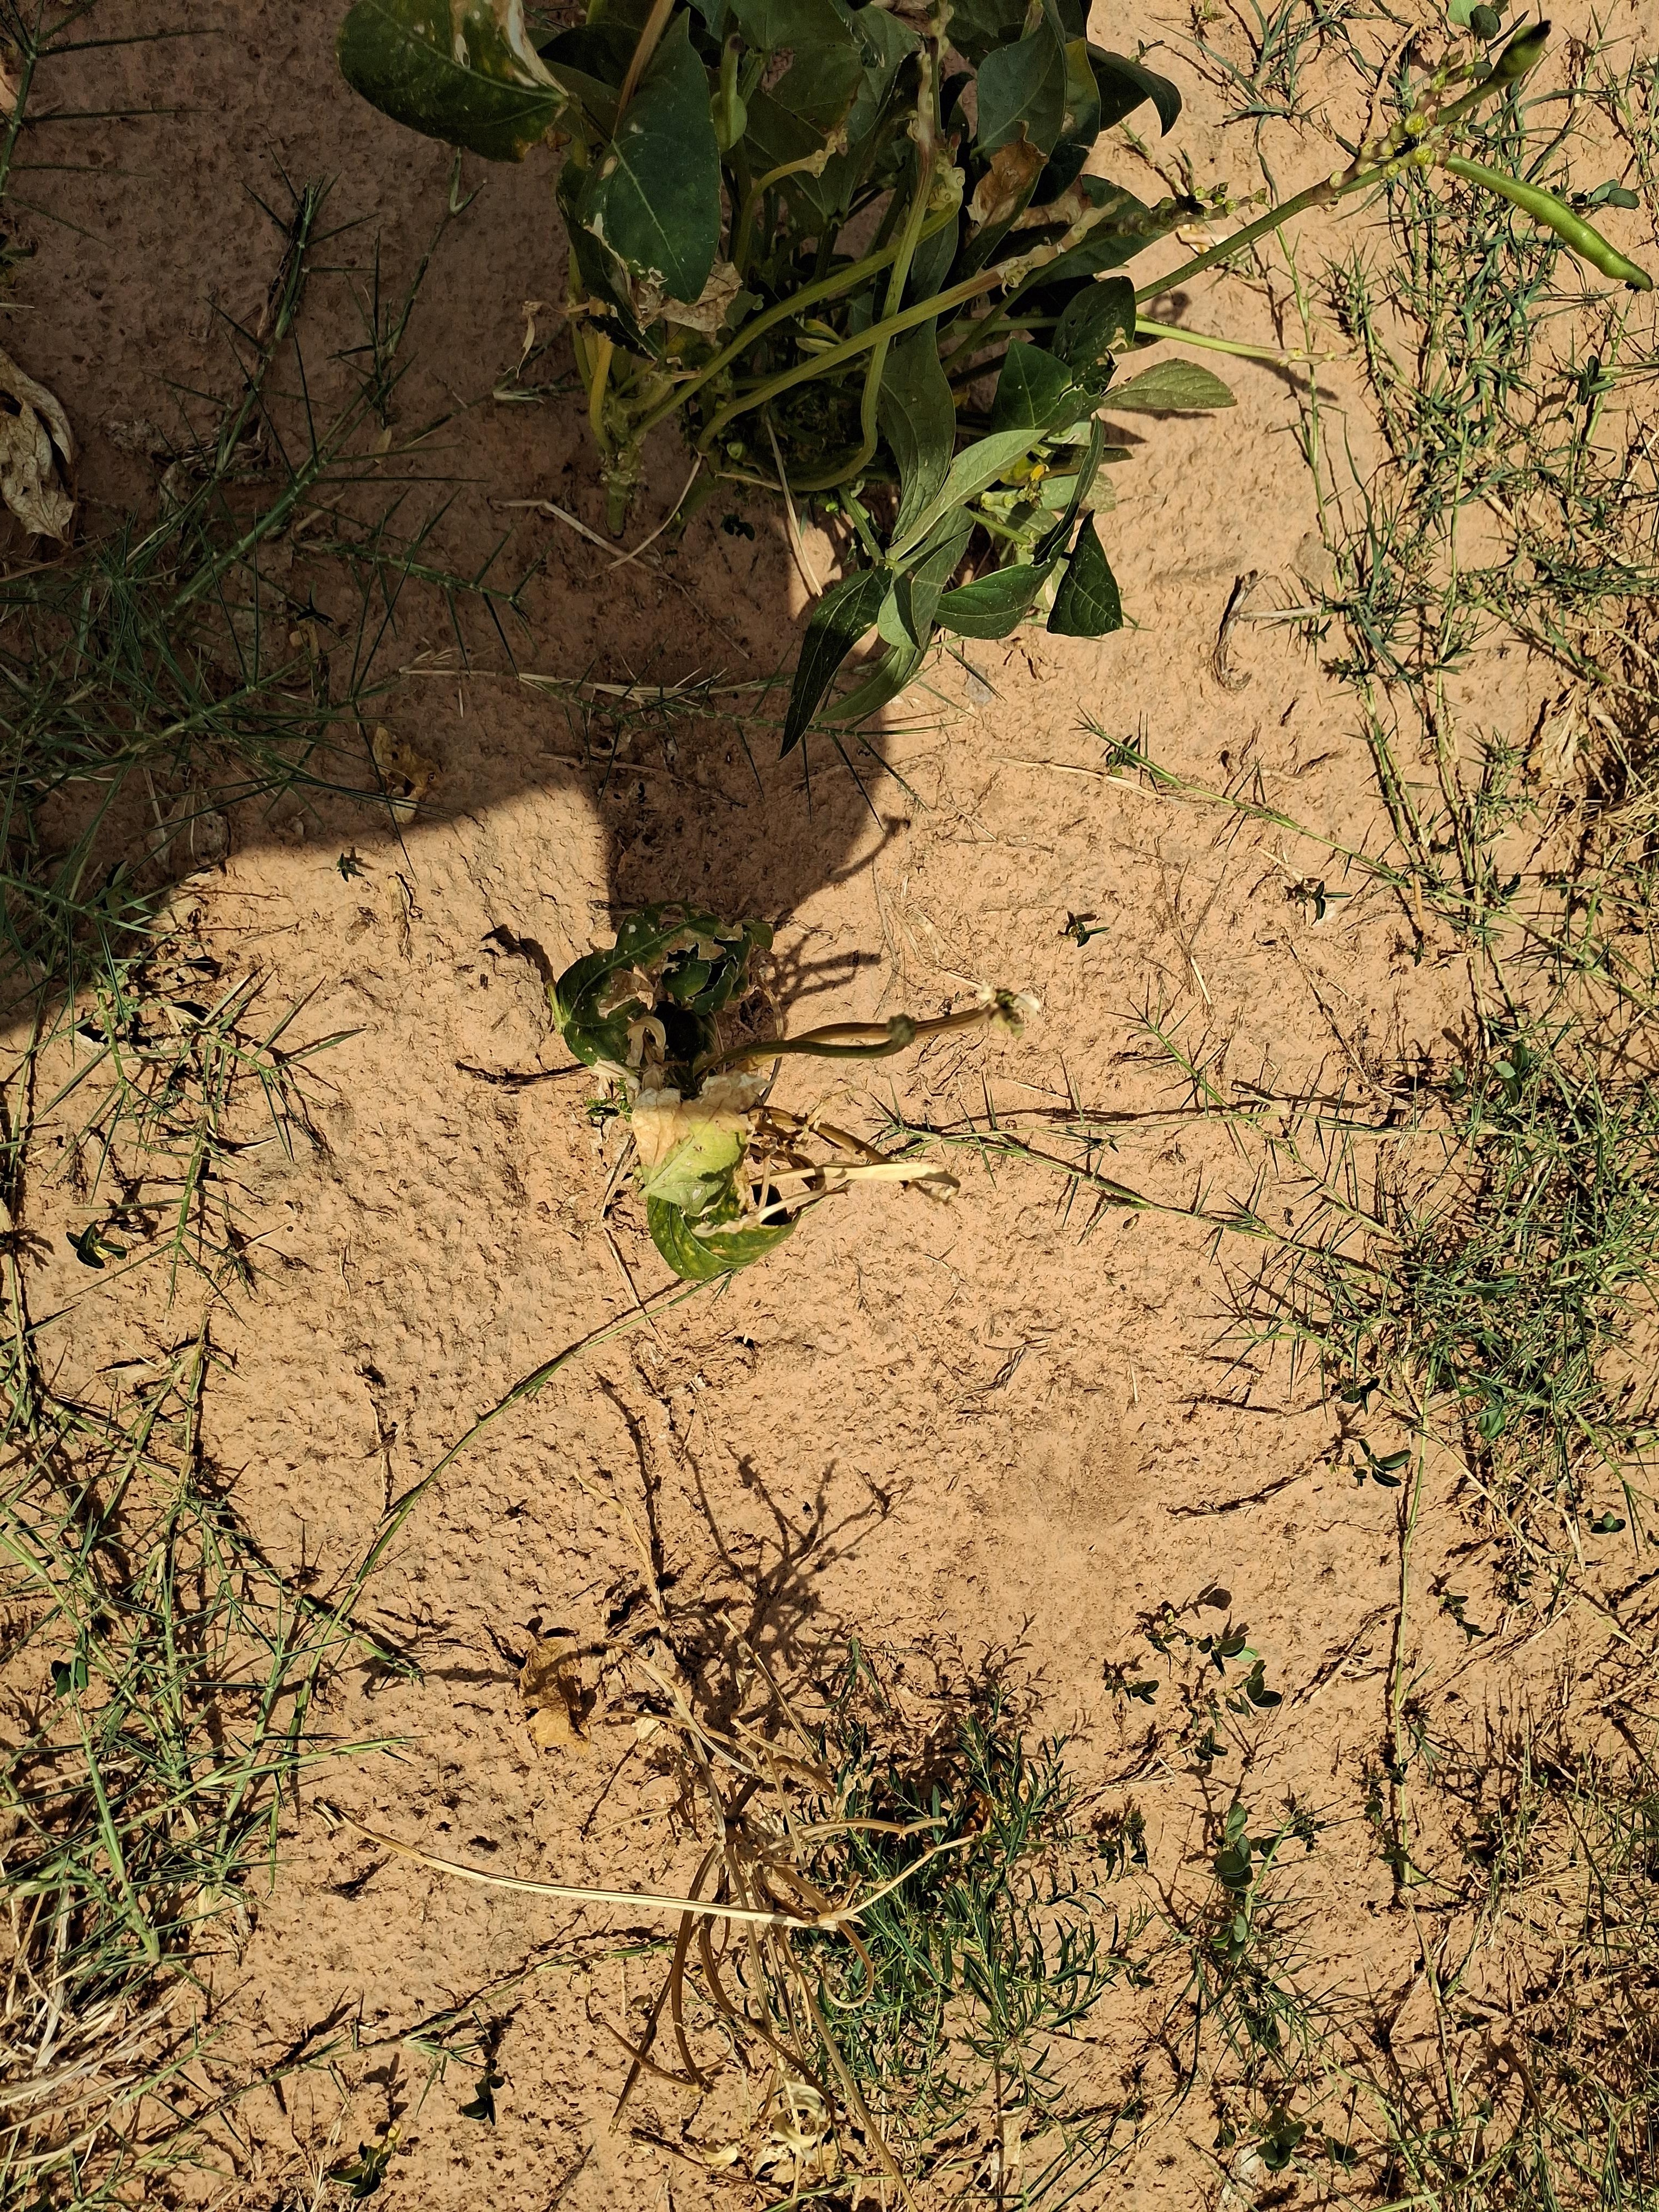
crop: cowpea
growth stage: harvest maturity
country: Nigeria
